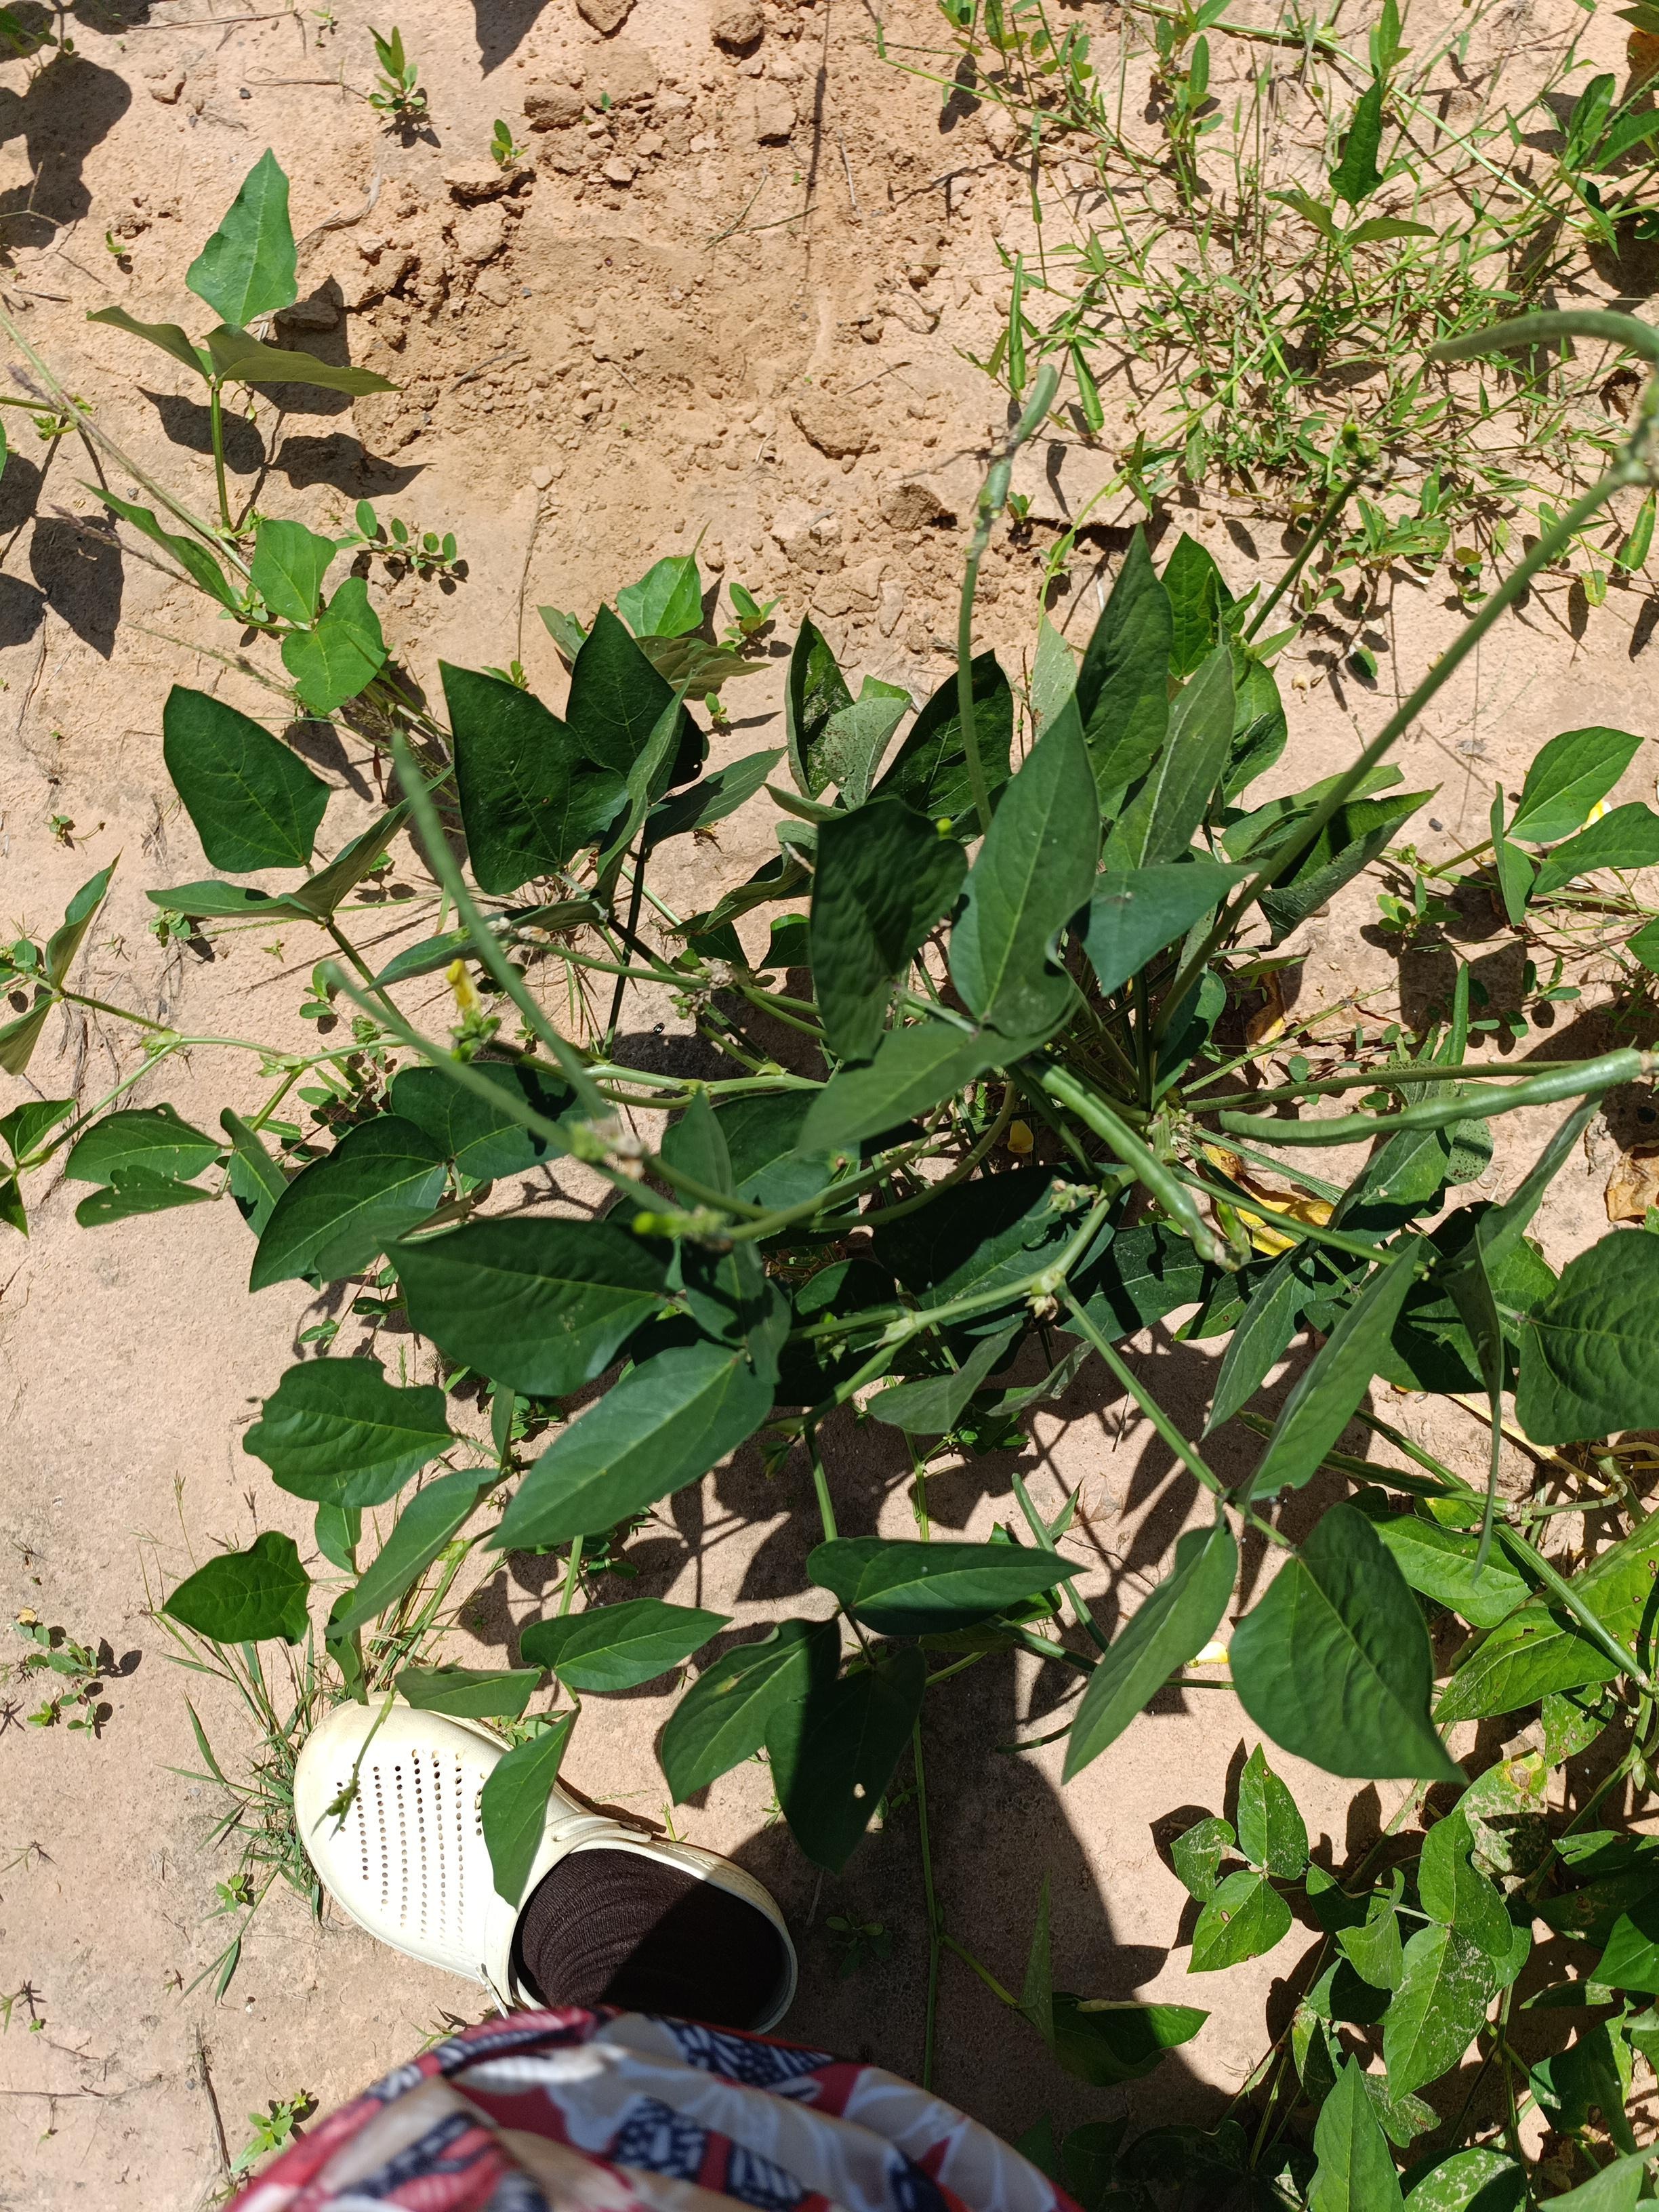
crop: cowpea
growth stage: maturity
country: Nigeria
